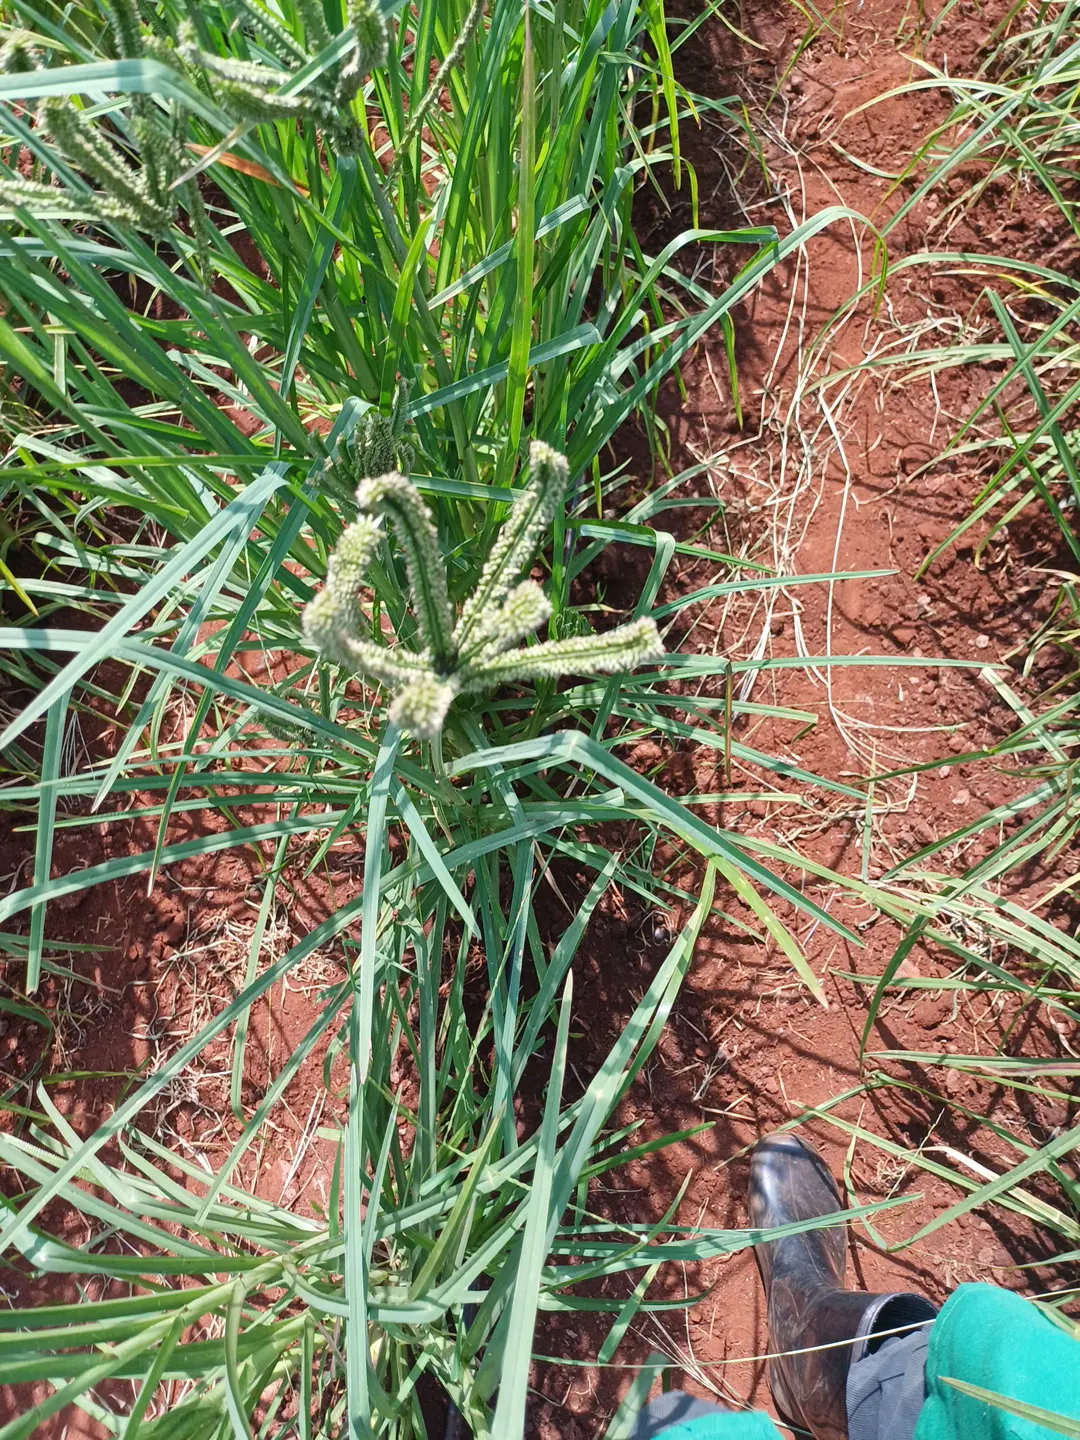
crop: finger millet
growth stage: flowering
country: Kenya
